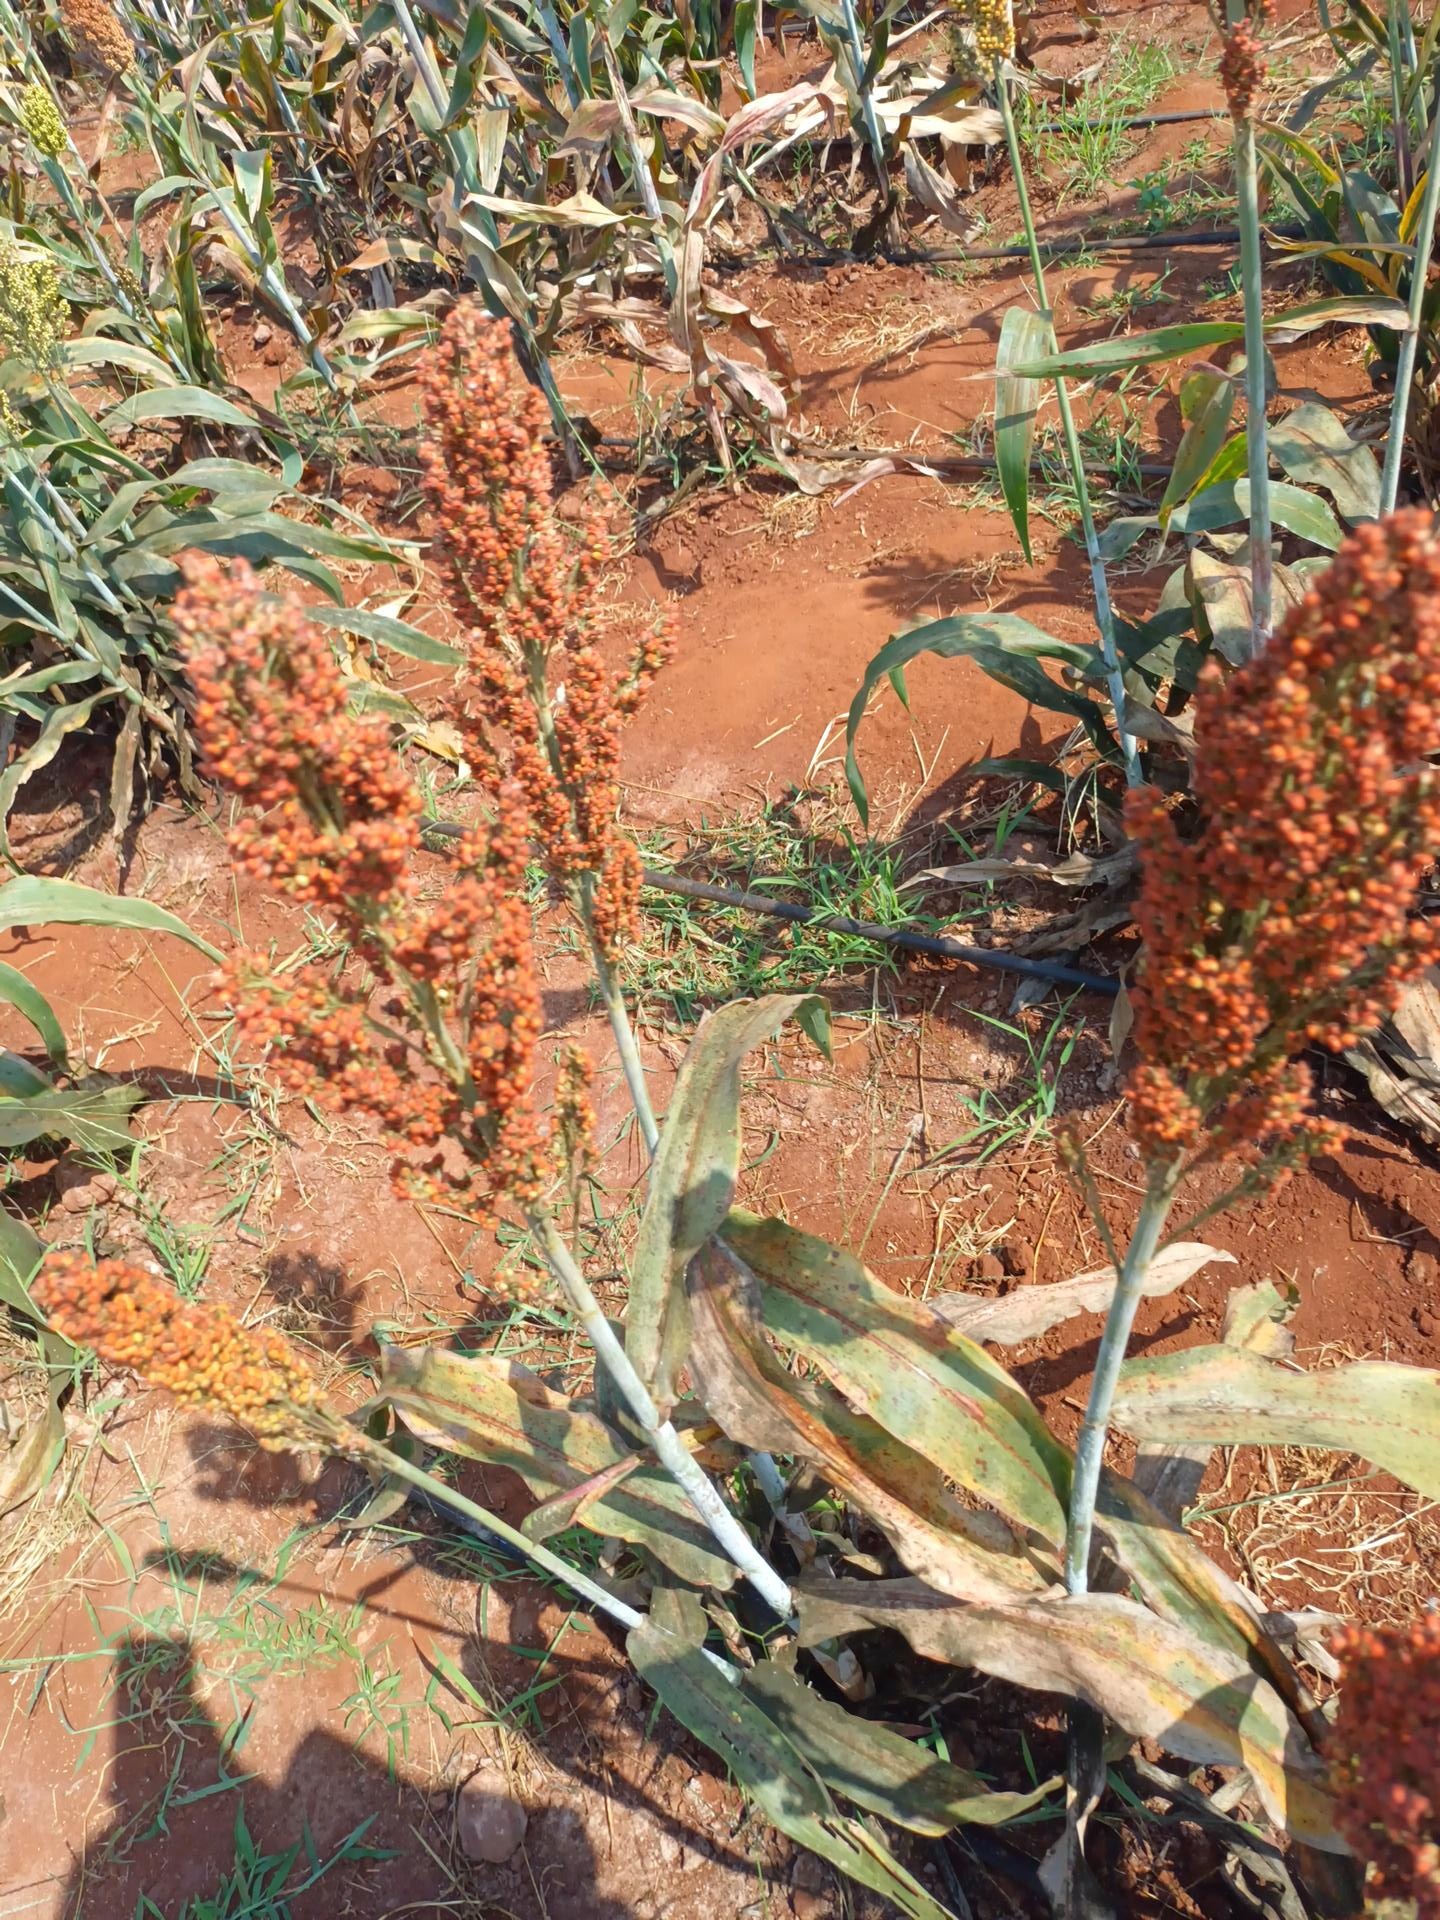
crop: sorghum
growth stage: maturity
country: Kenya
